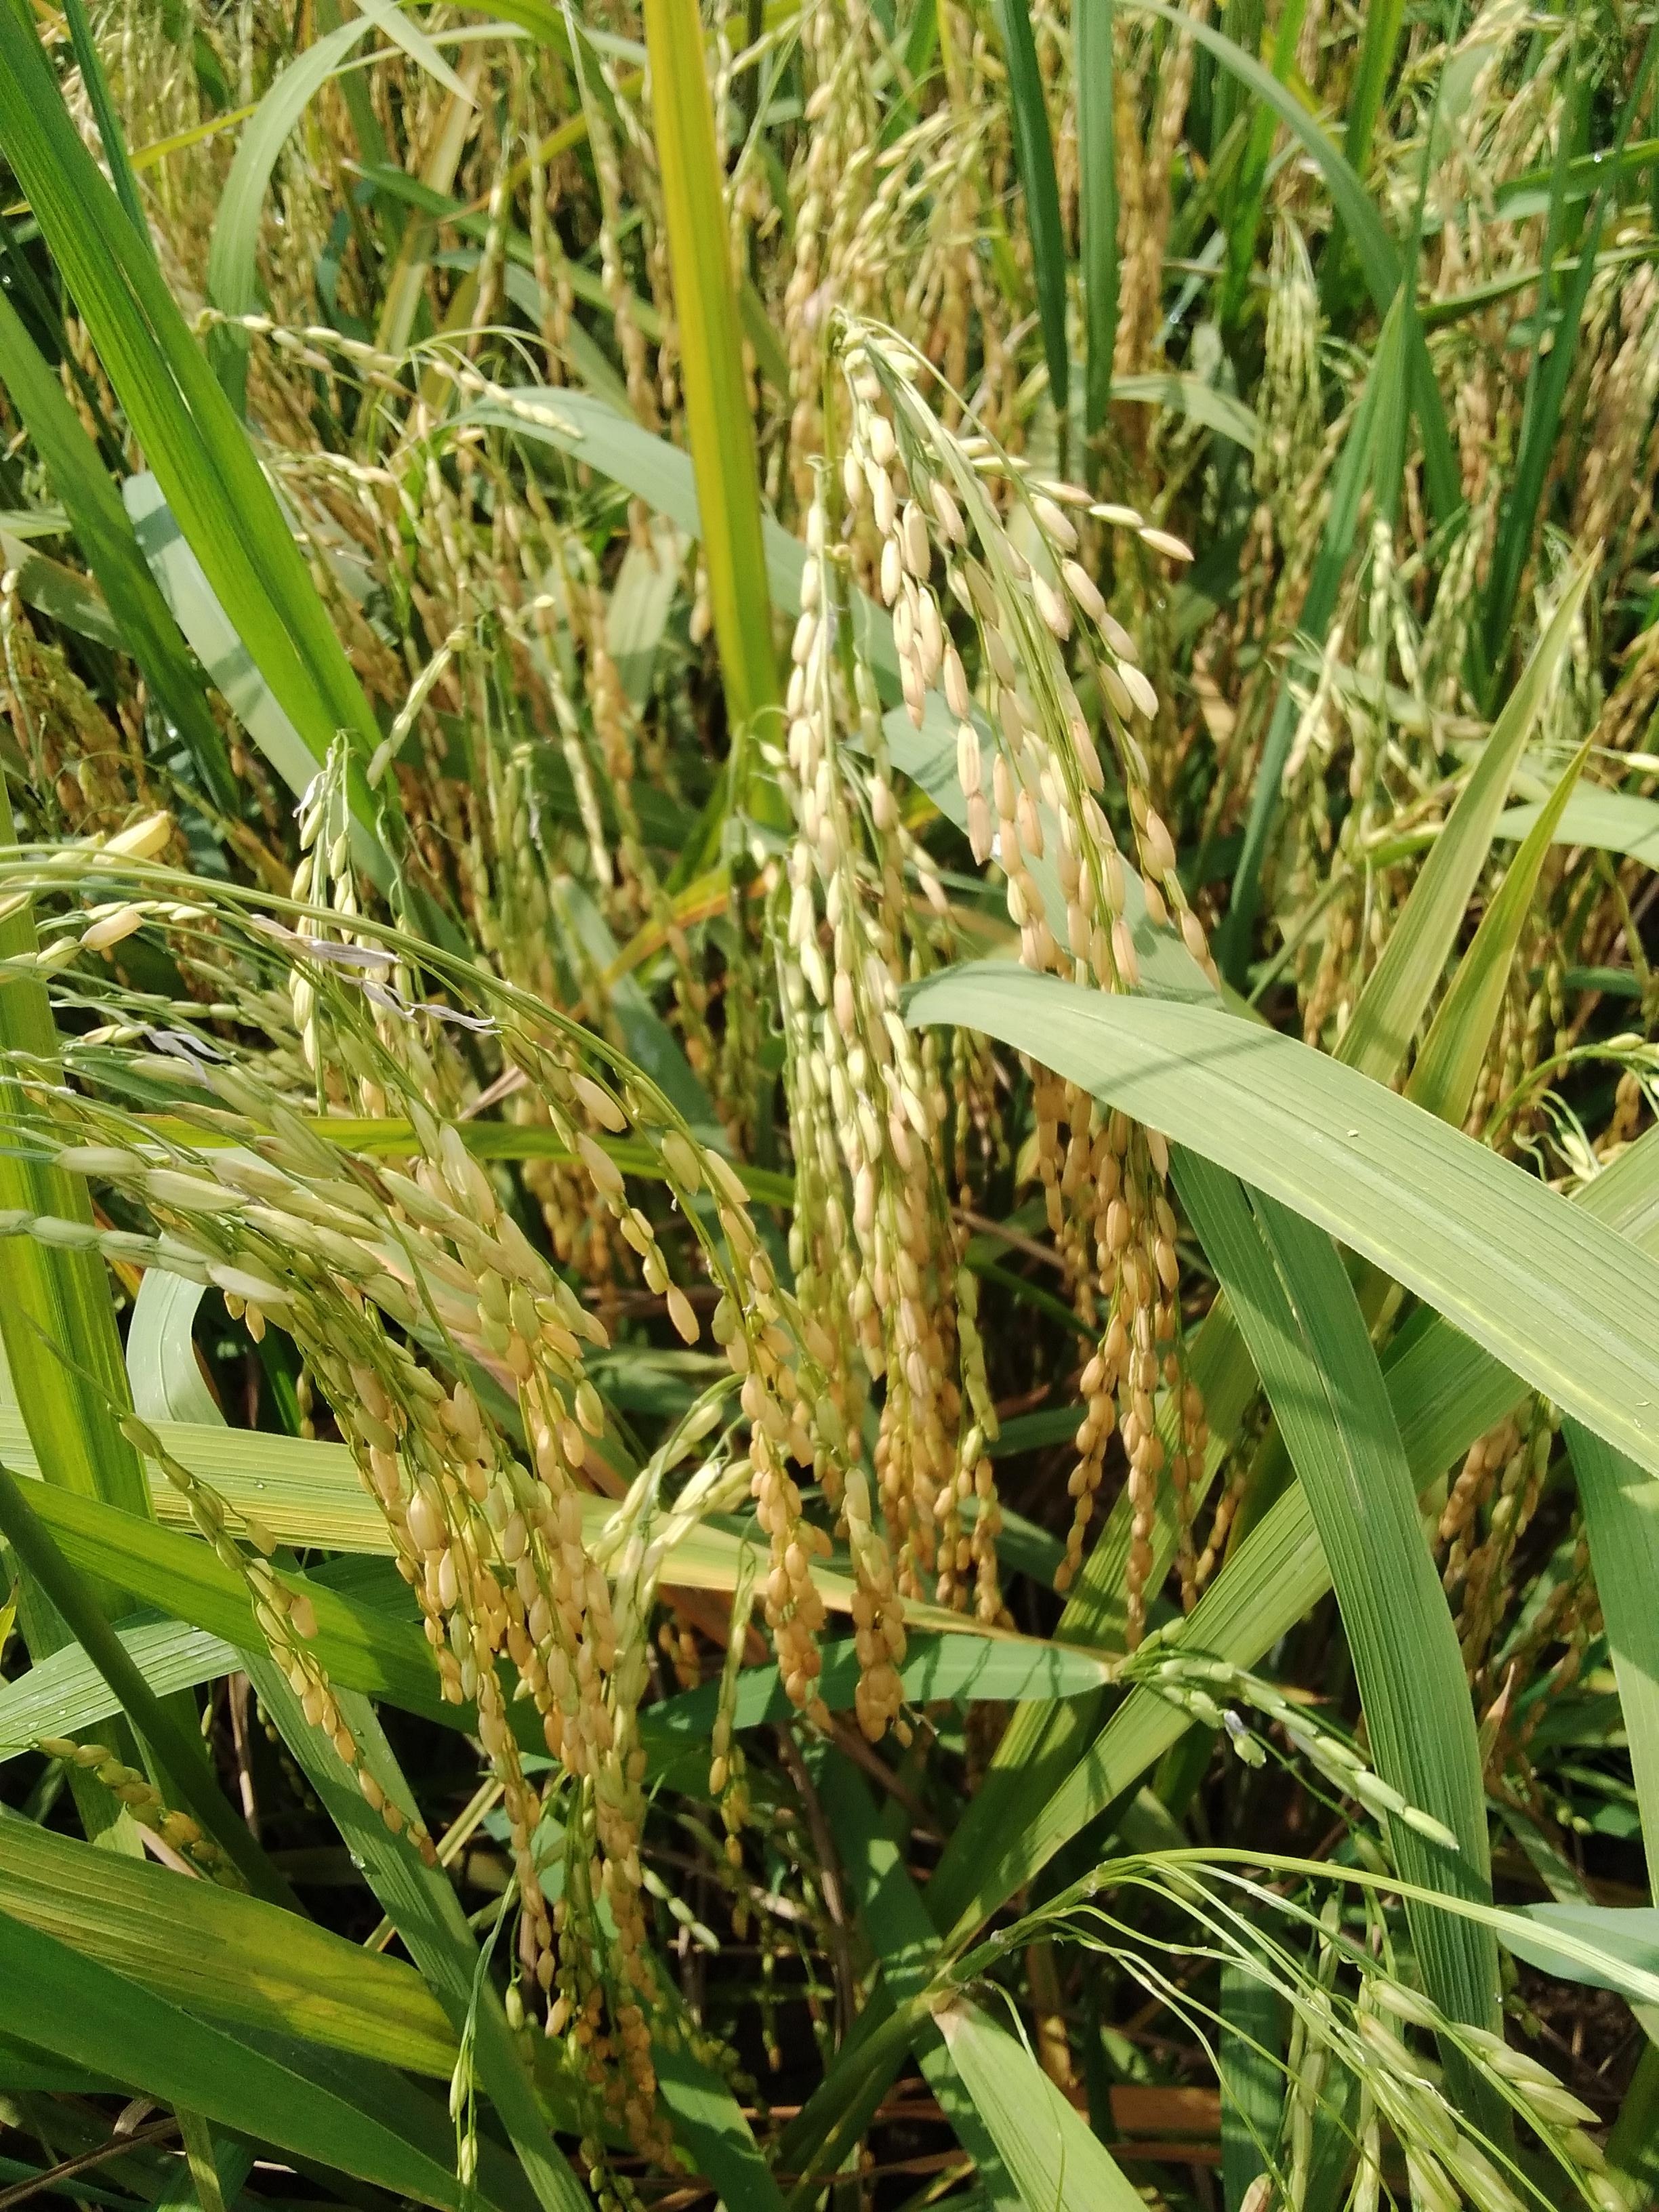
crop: rice
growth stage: ripening
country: Nigeria
